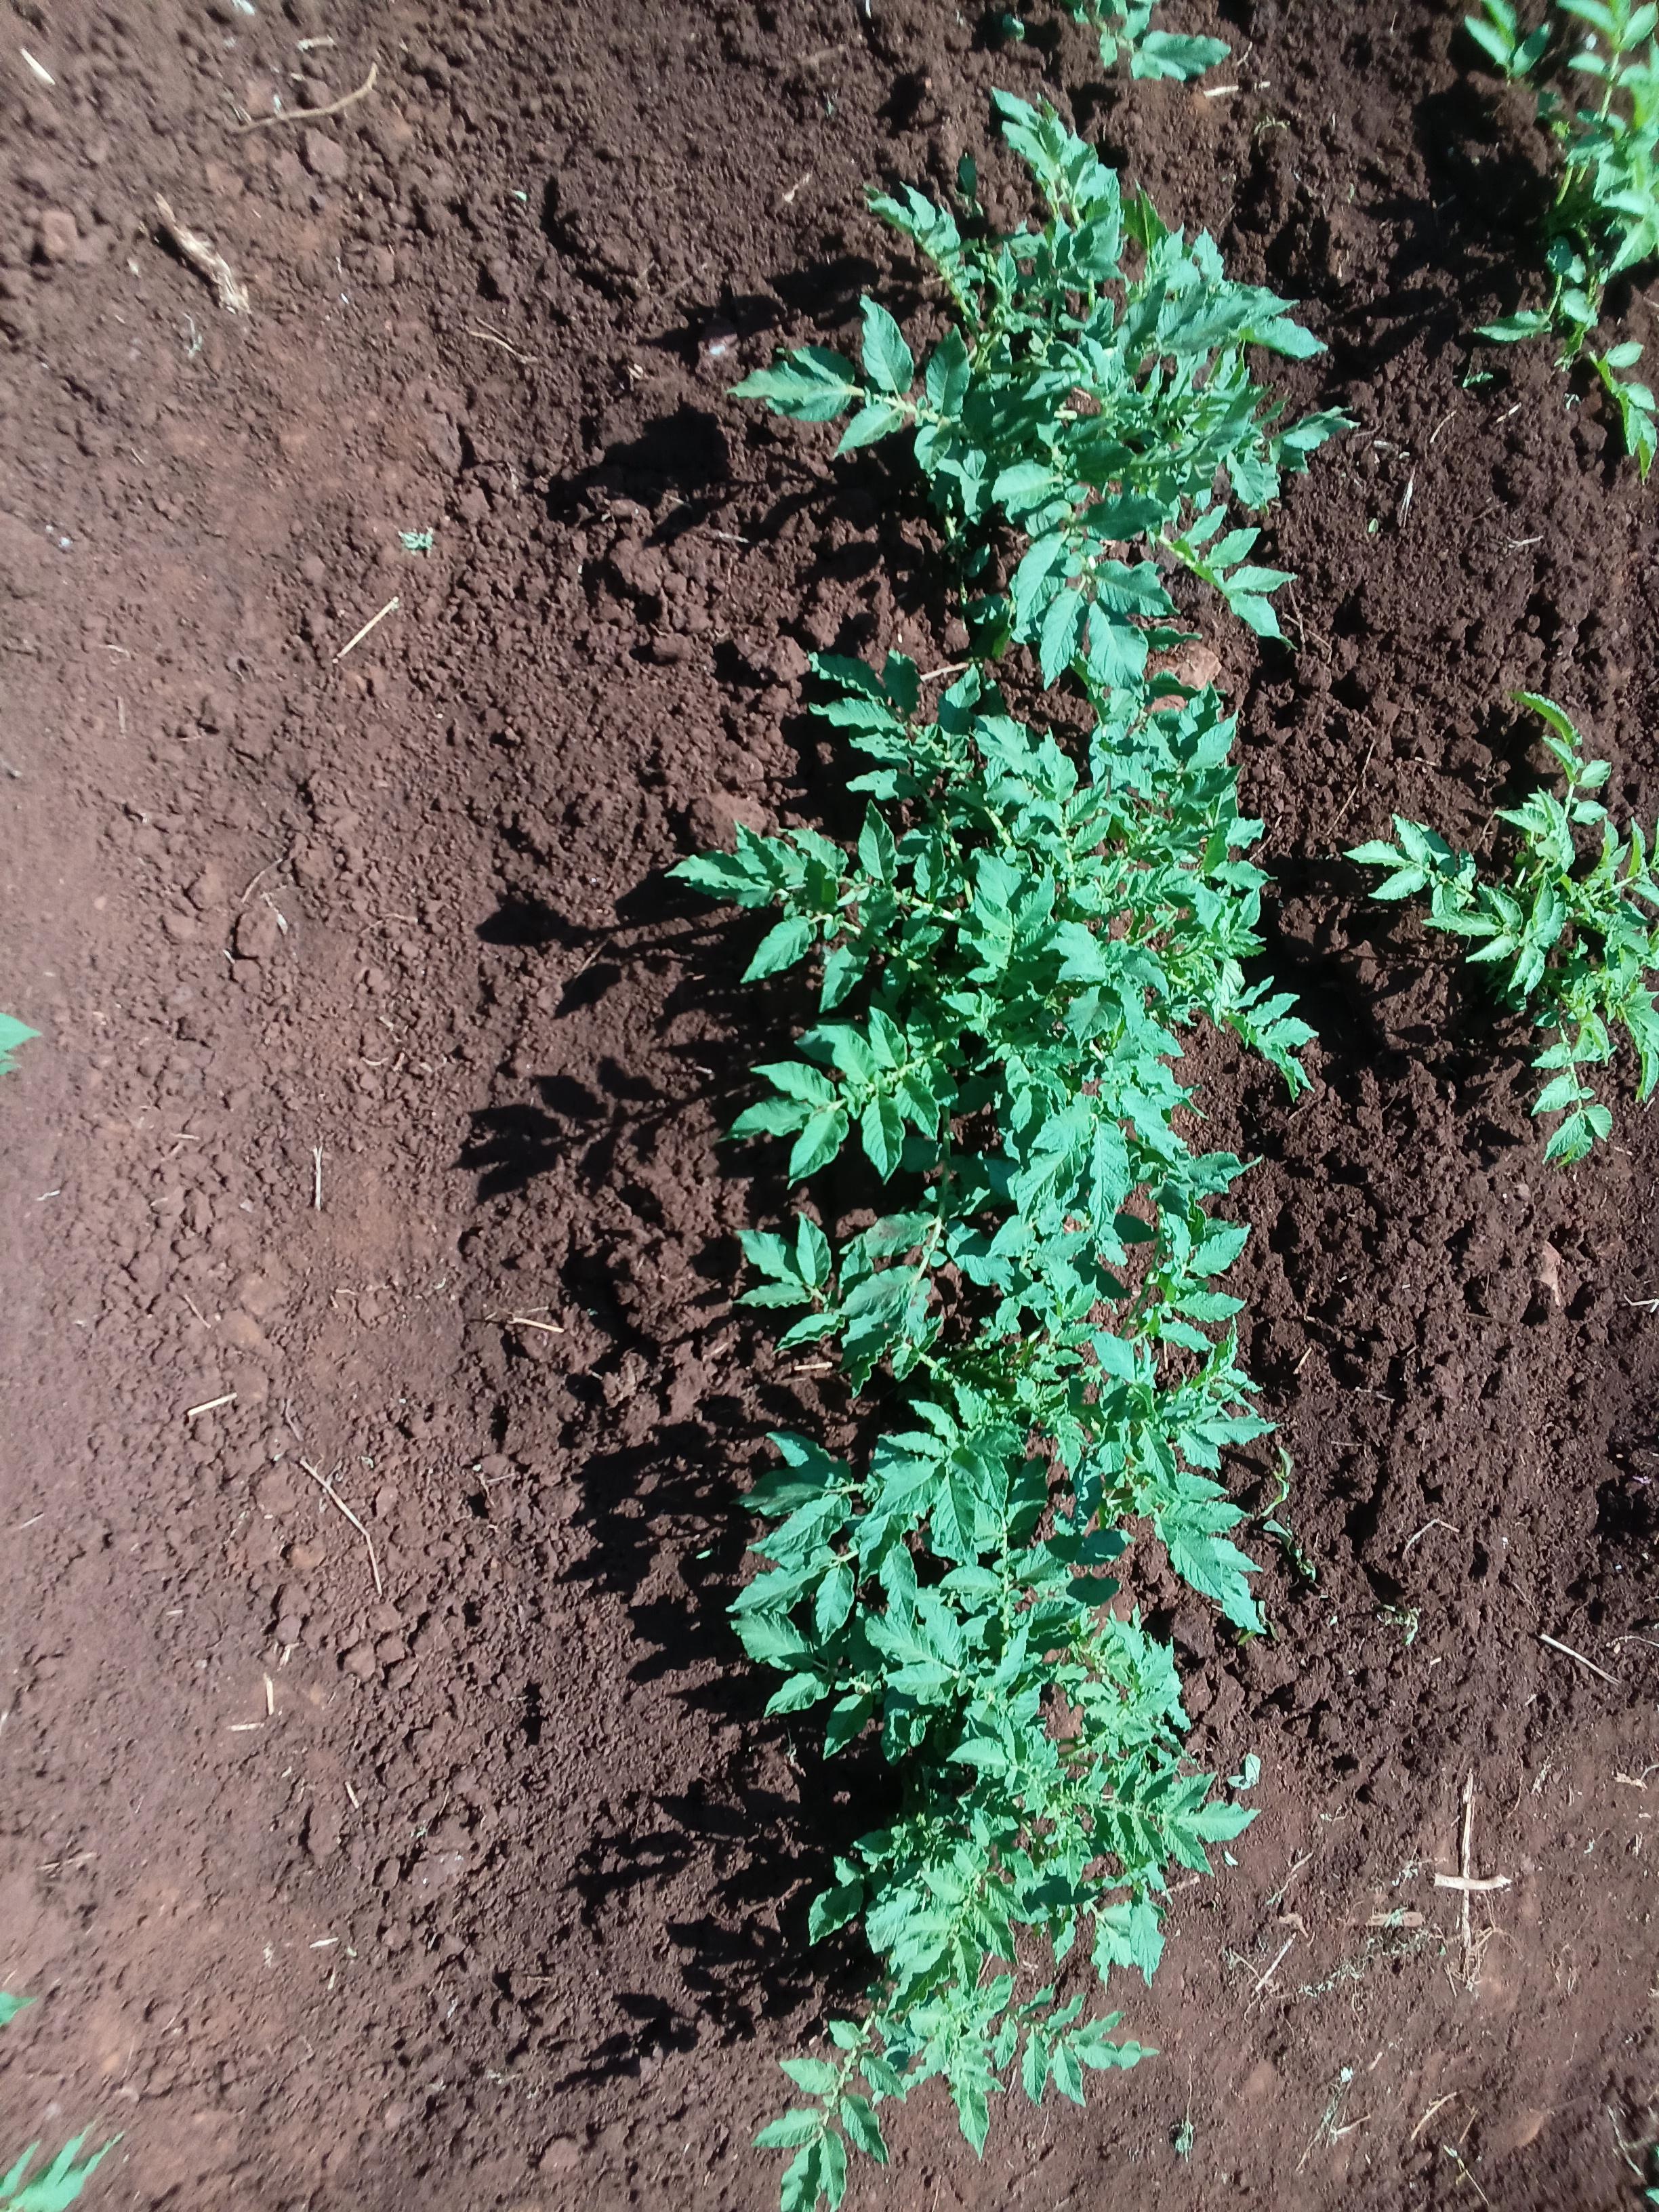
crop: potato
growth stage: vegetative
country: Kenya
